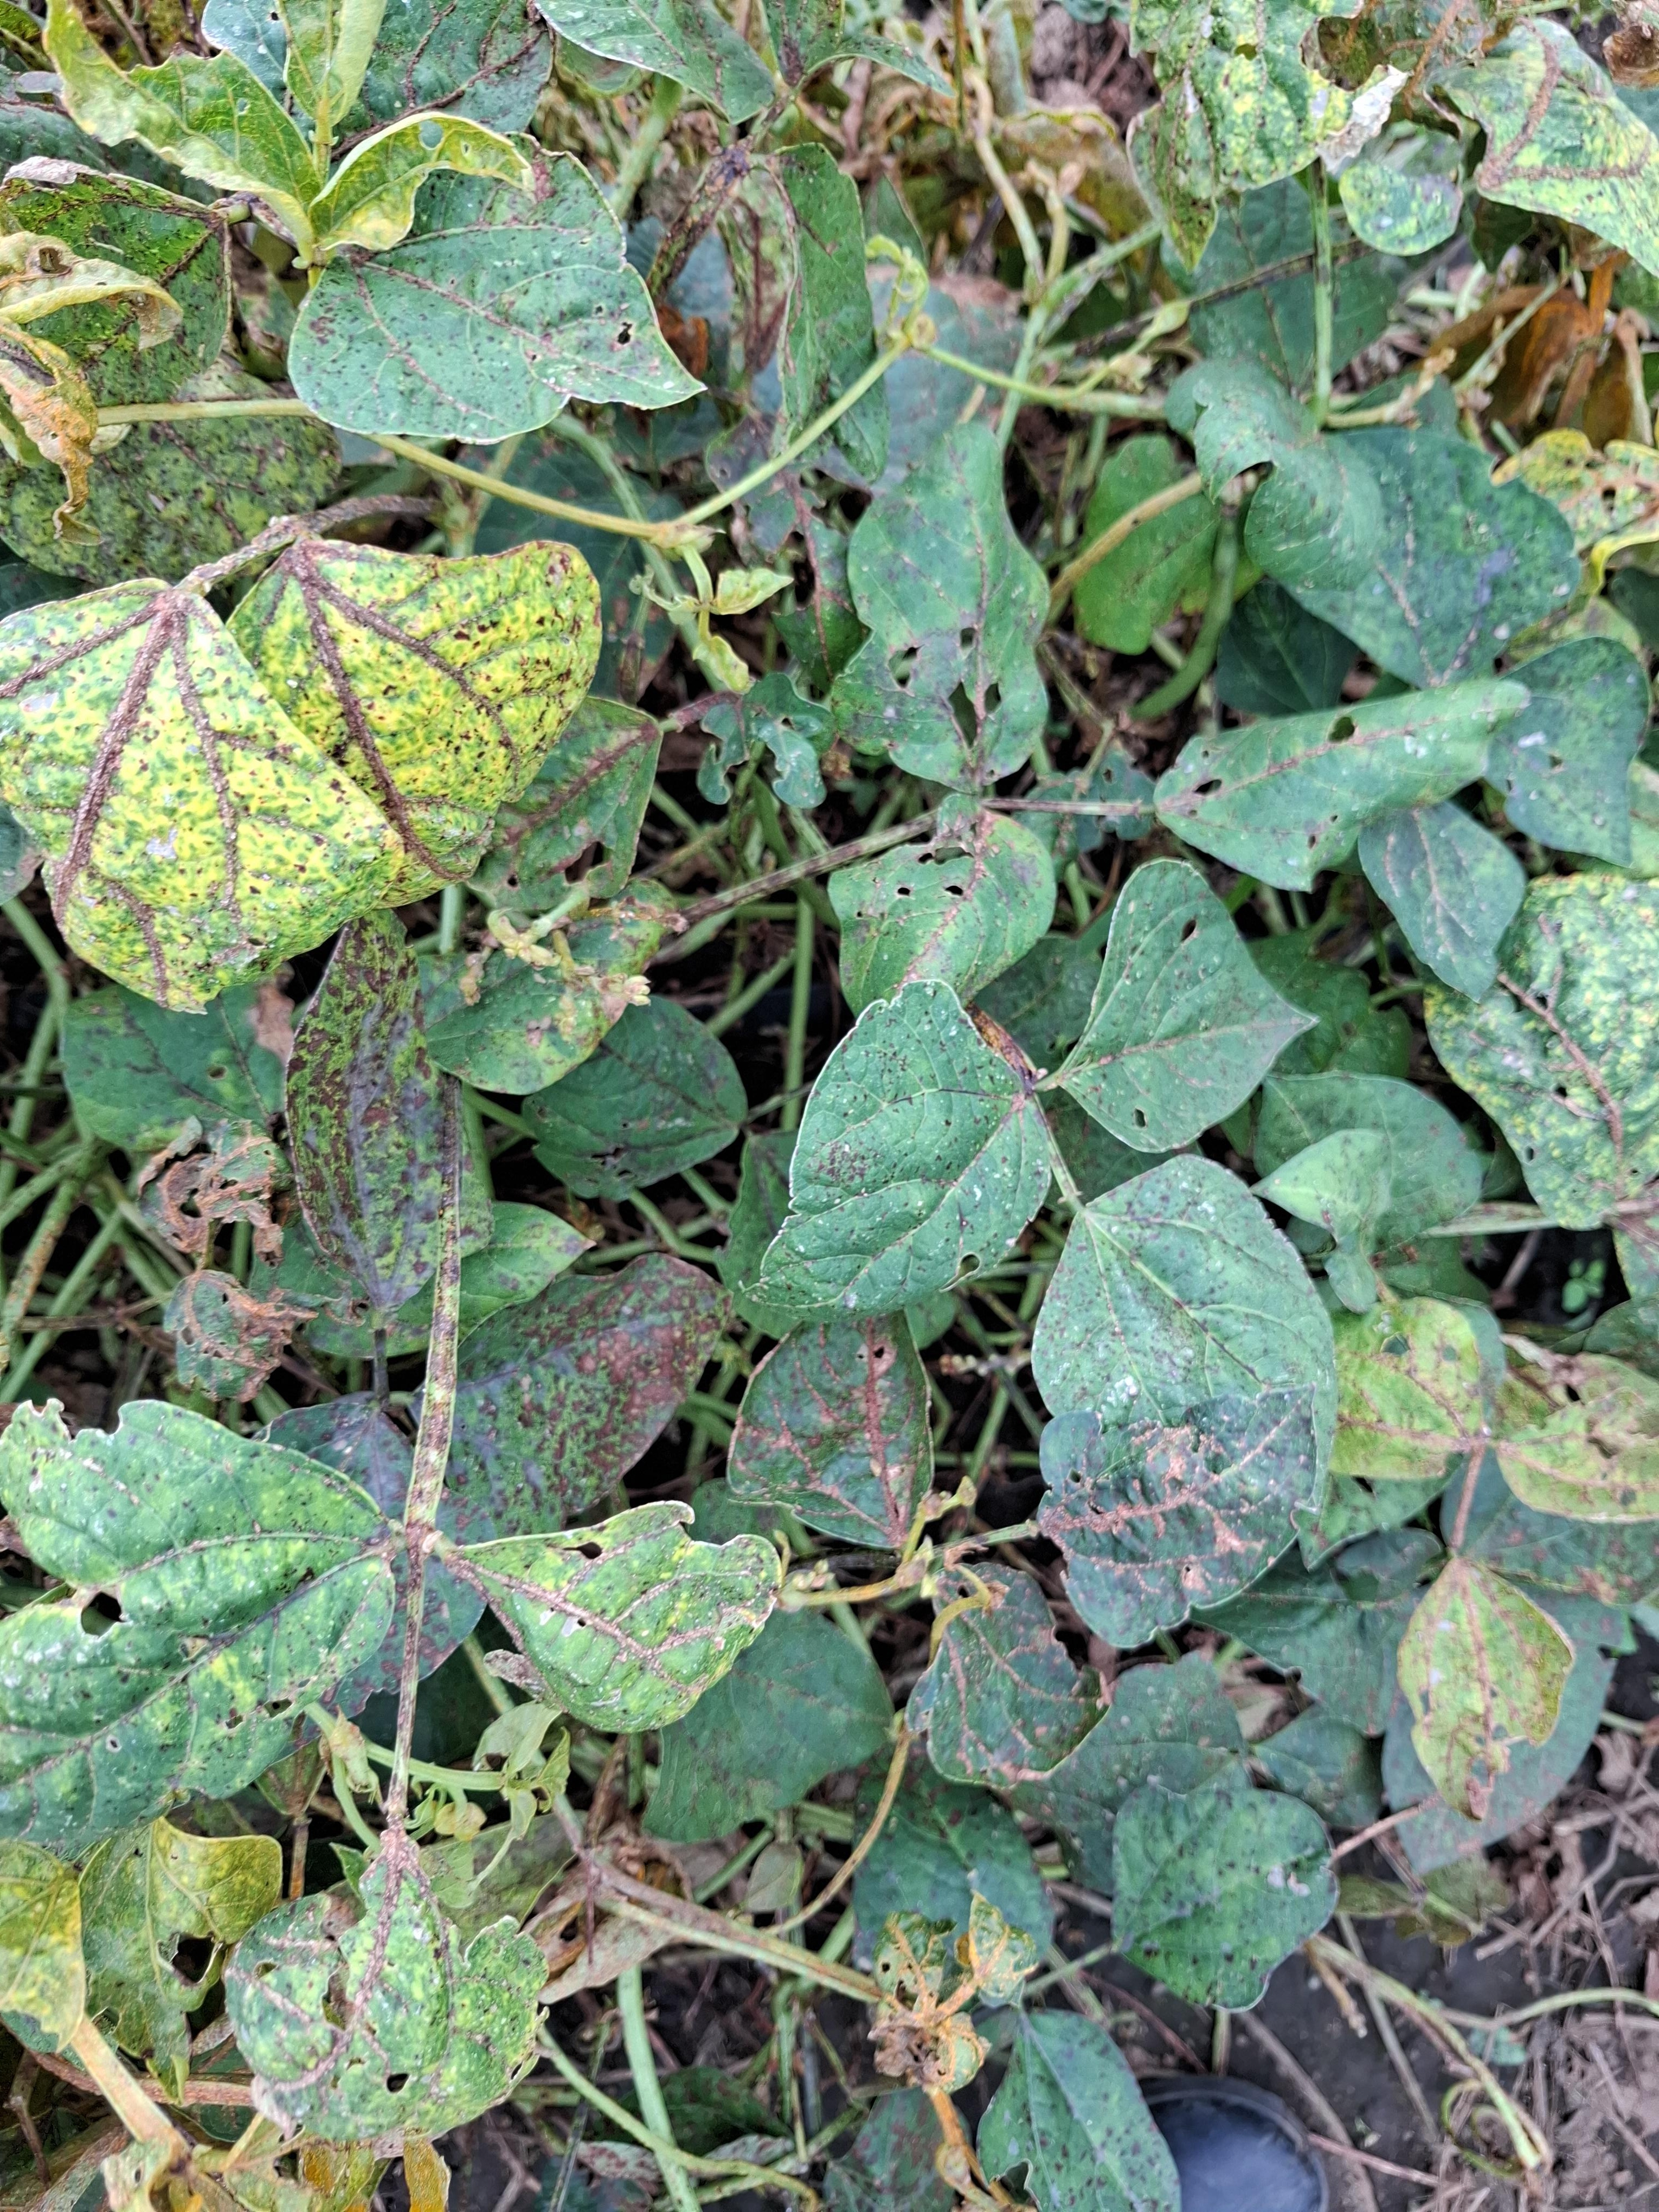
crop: cowpea
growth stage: development pod
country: Tanzania
